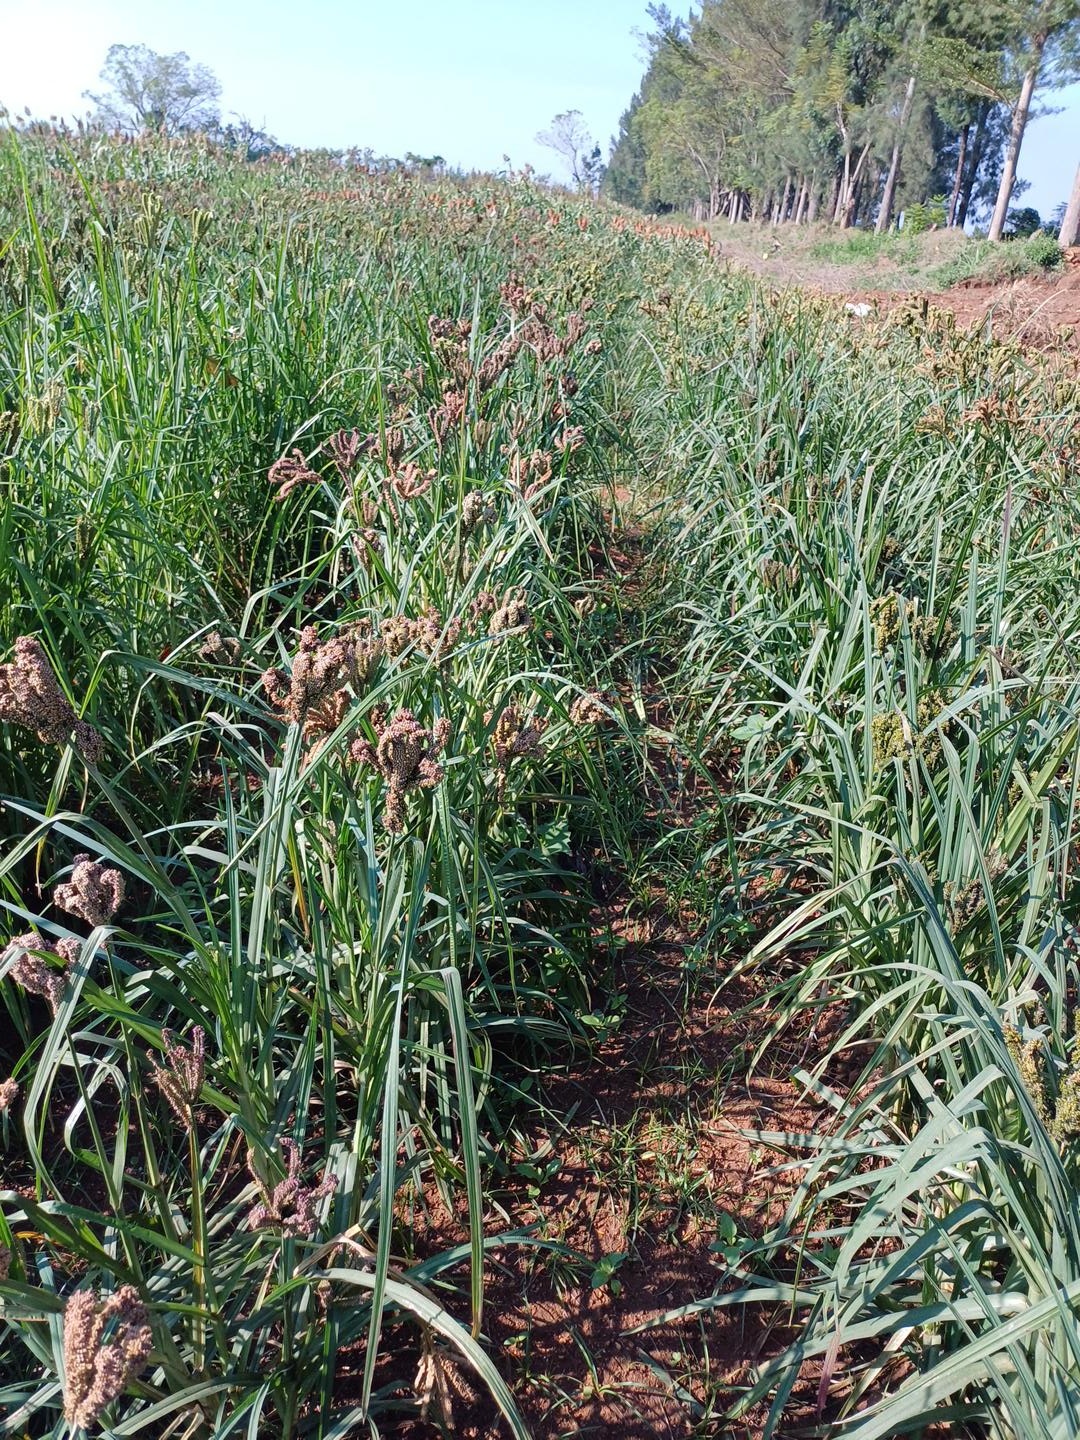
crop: finger millet
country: Kenya
